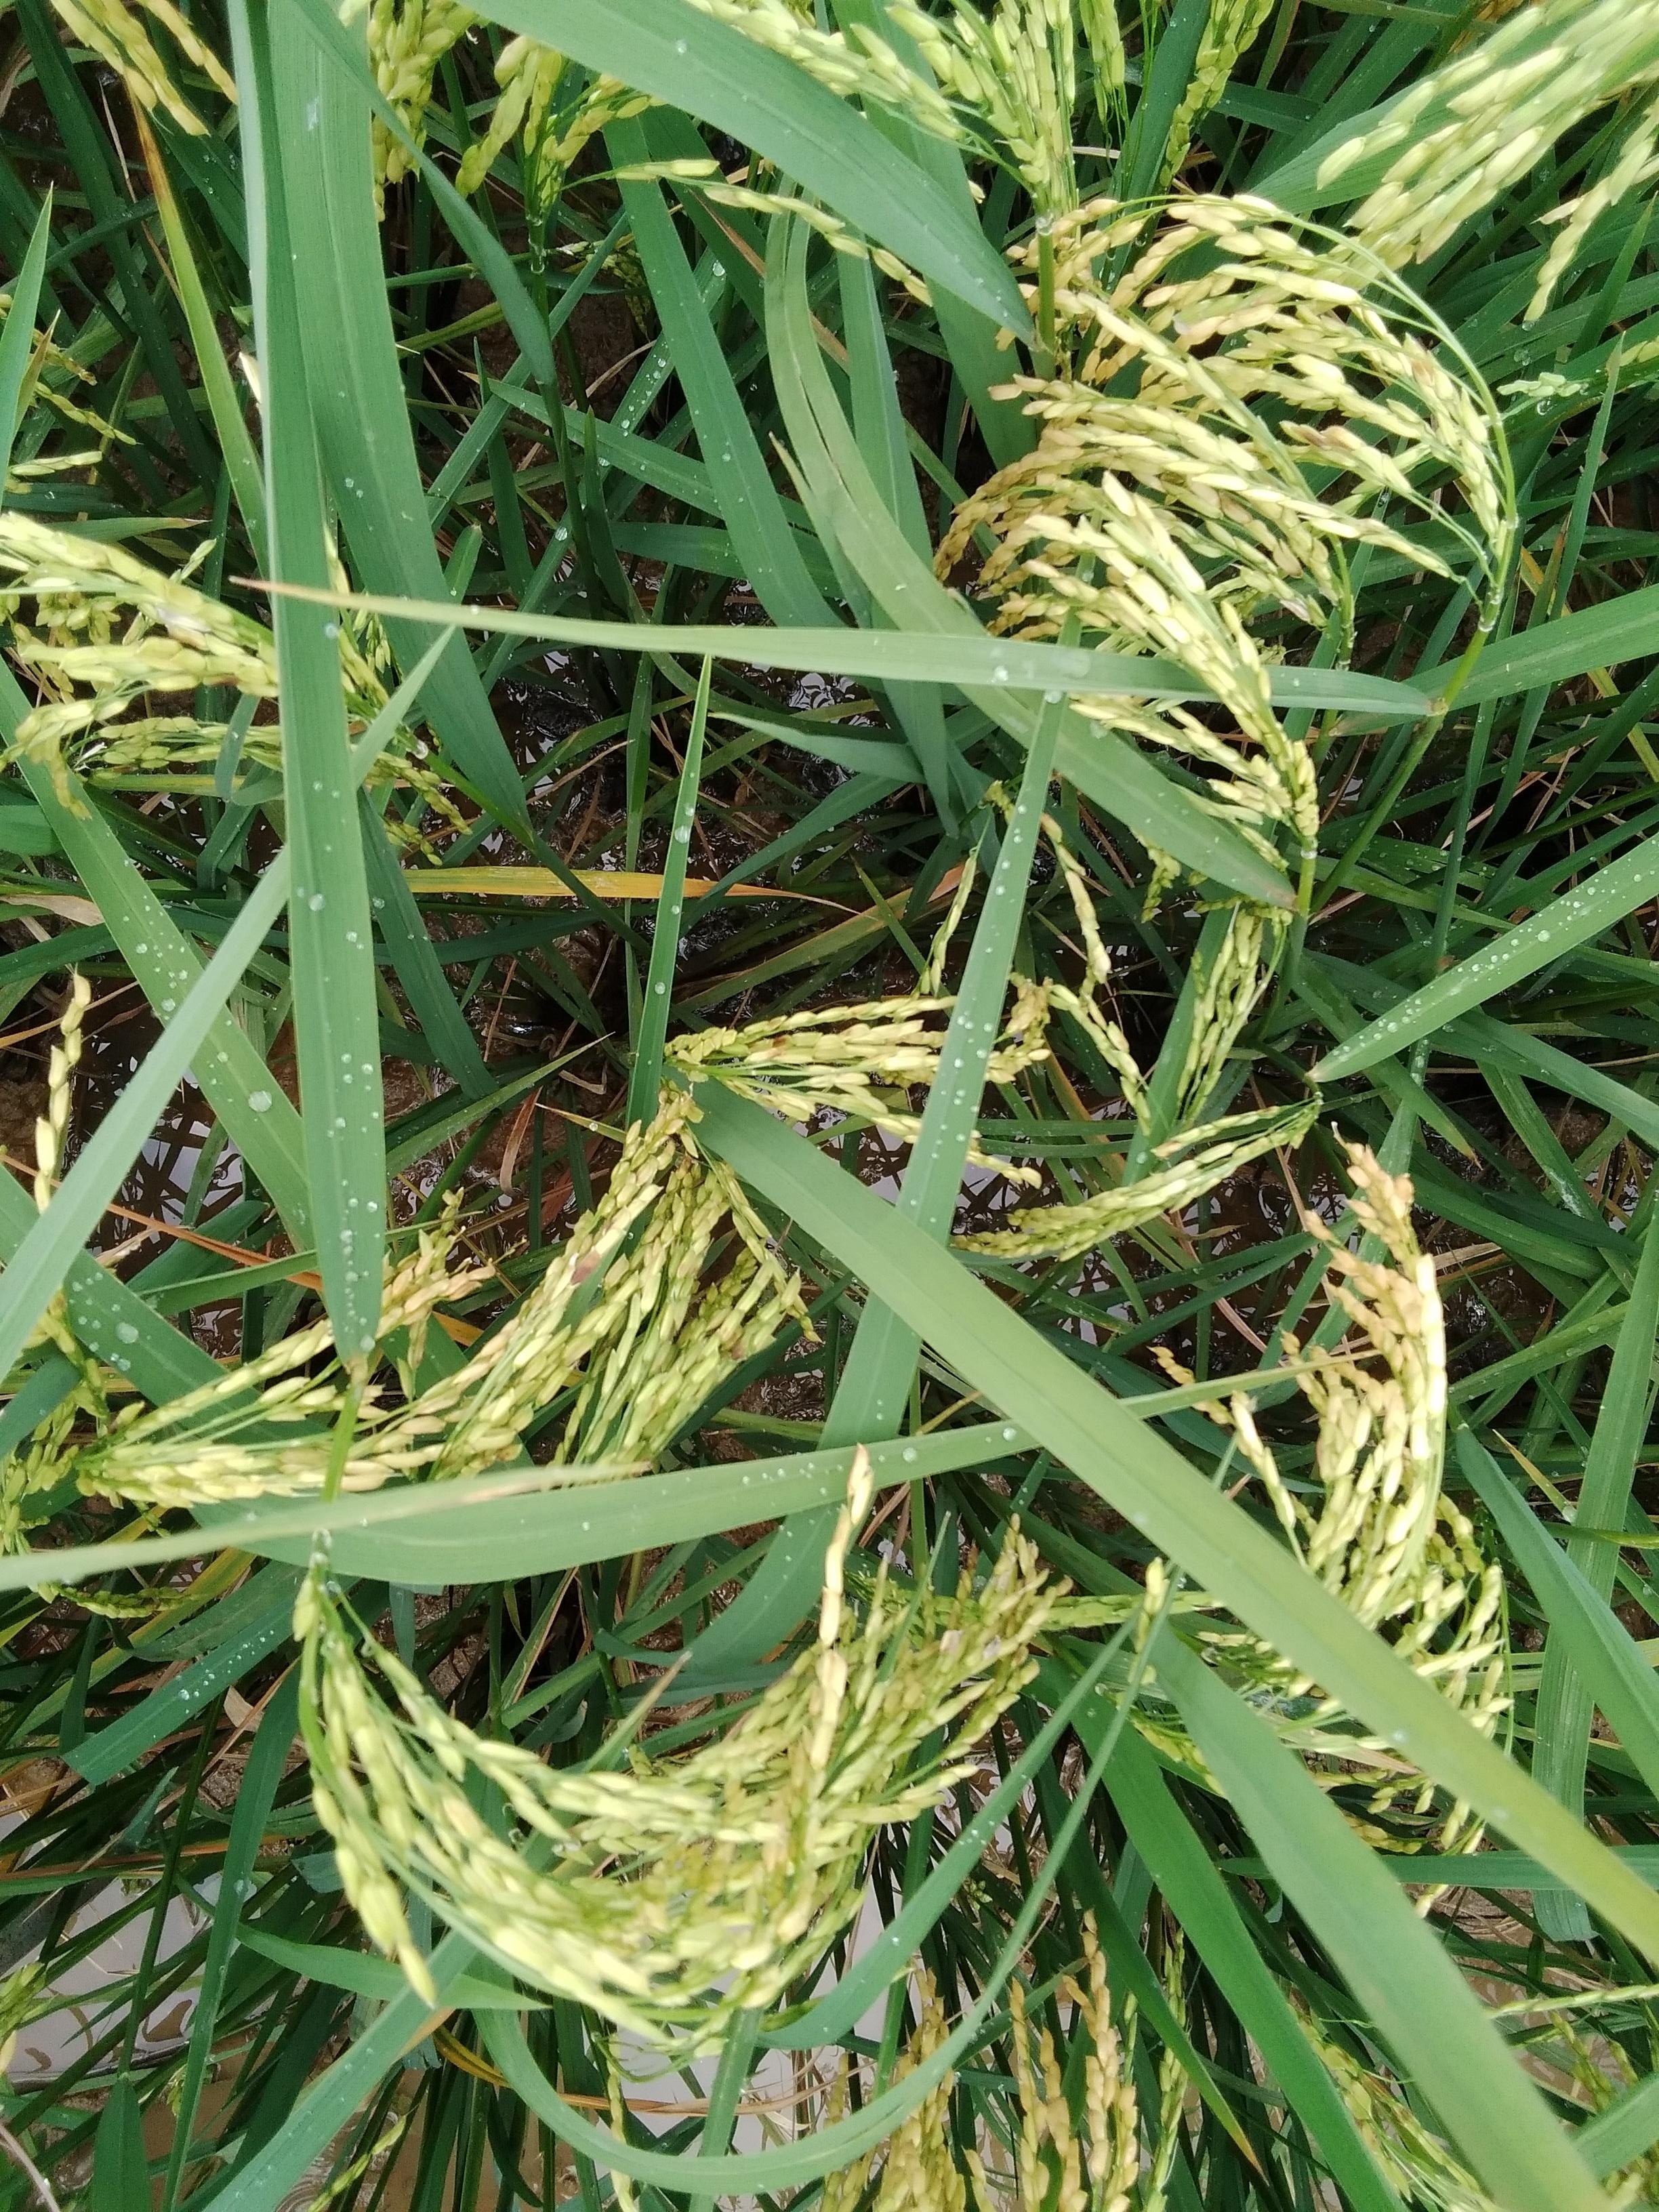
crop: rice
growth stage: ripening
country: Nigeria
